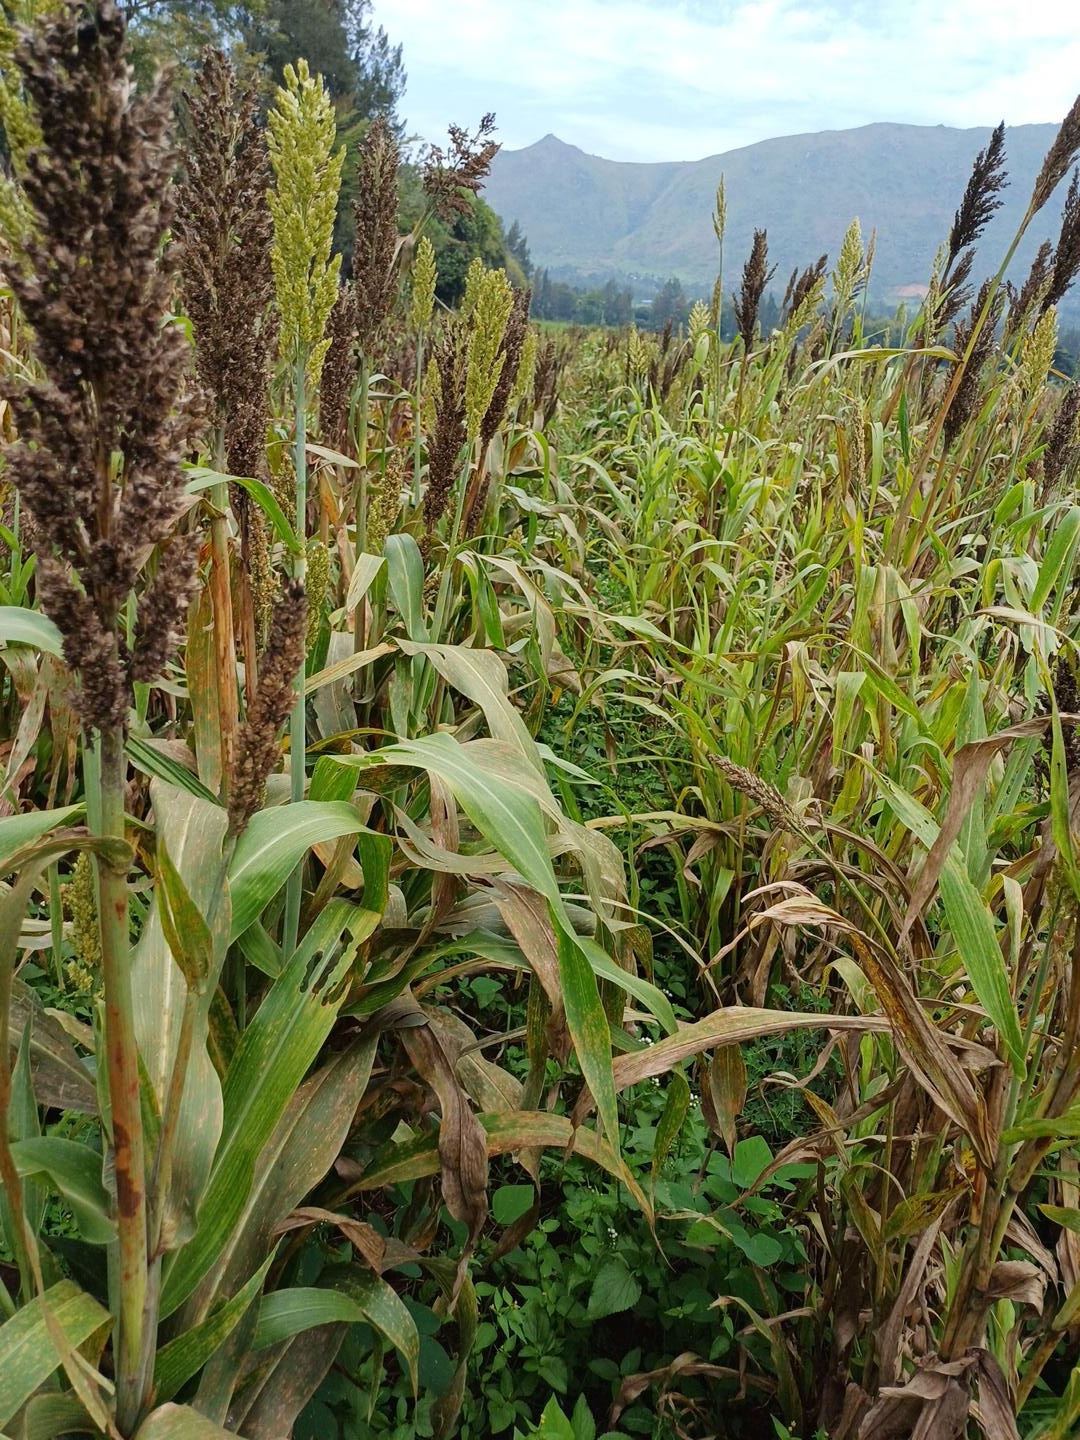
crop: sorghum
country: Kenya
